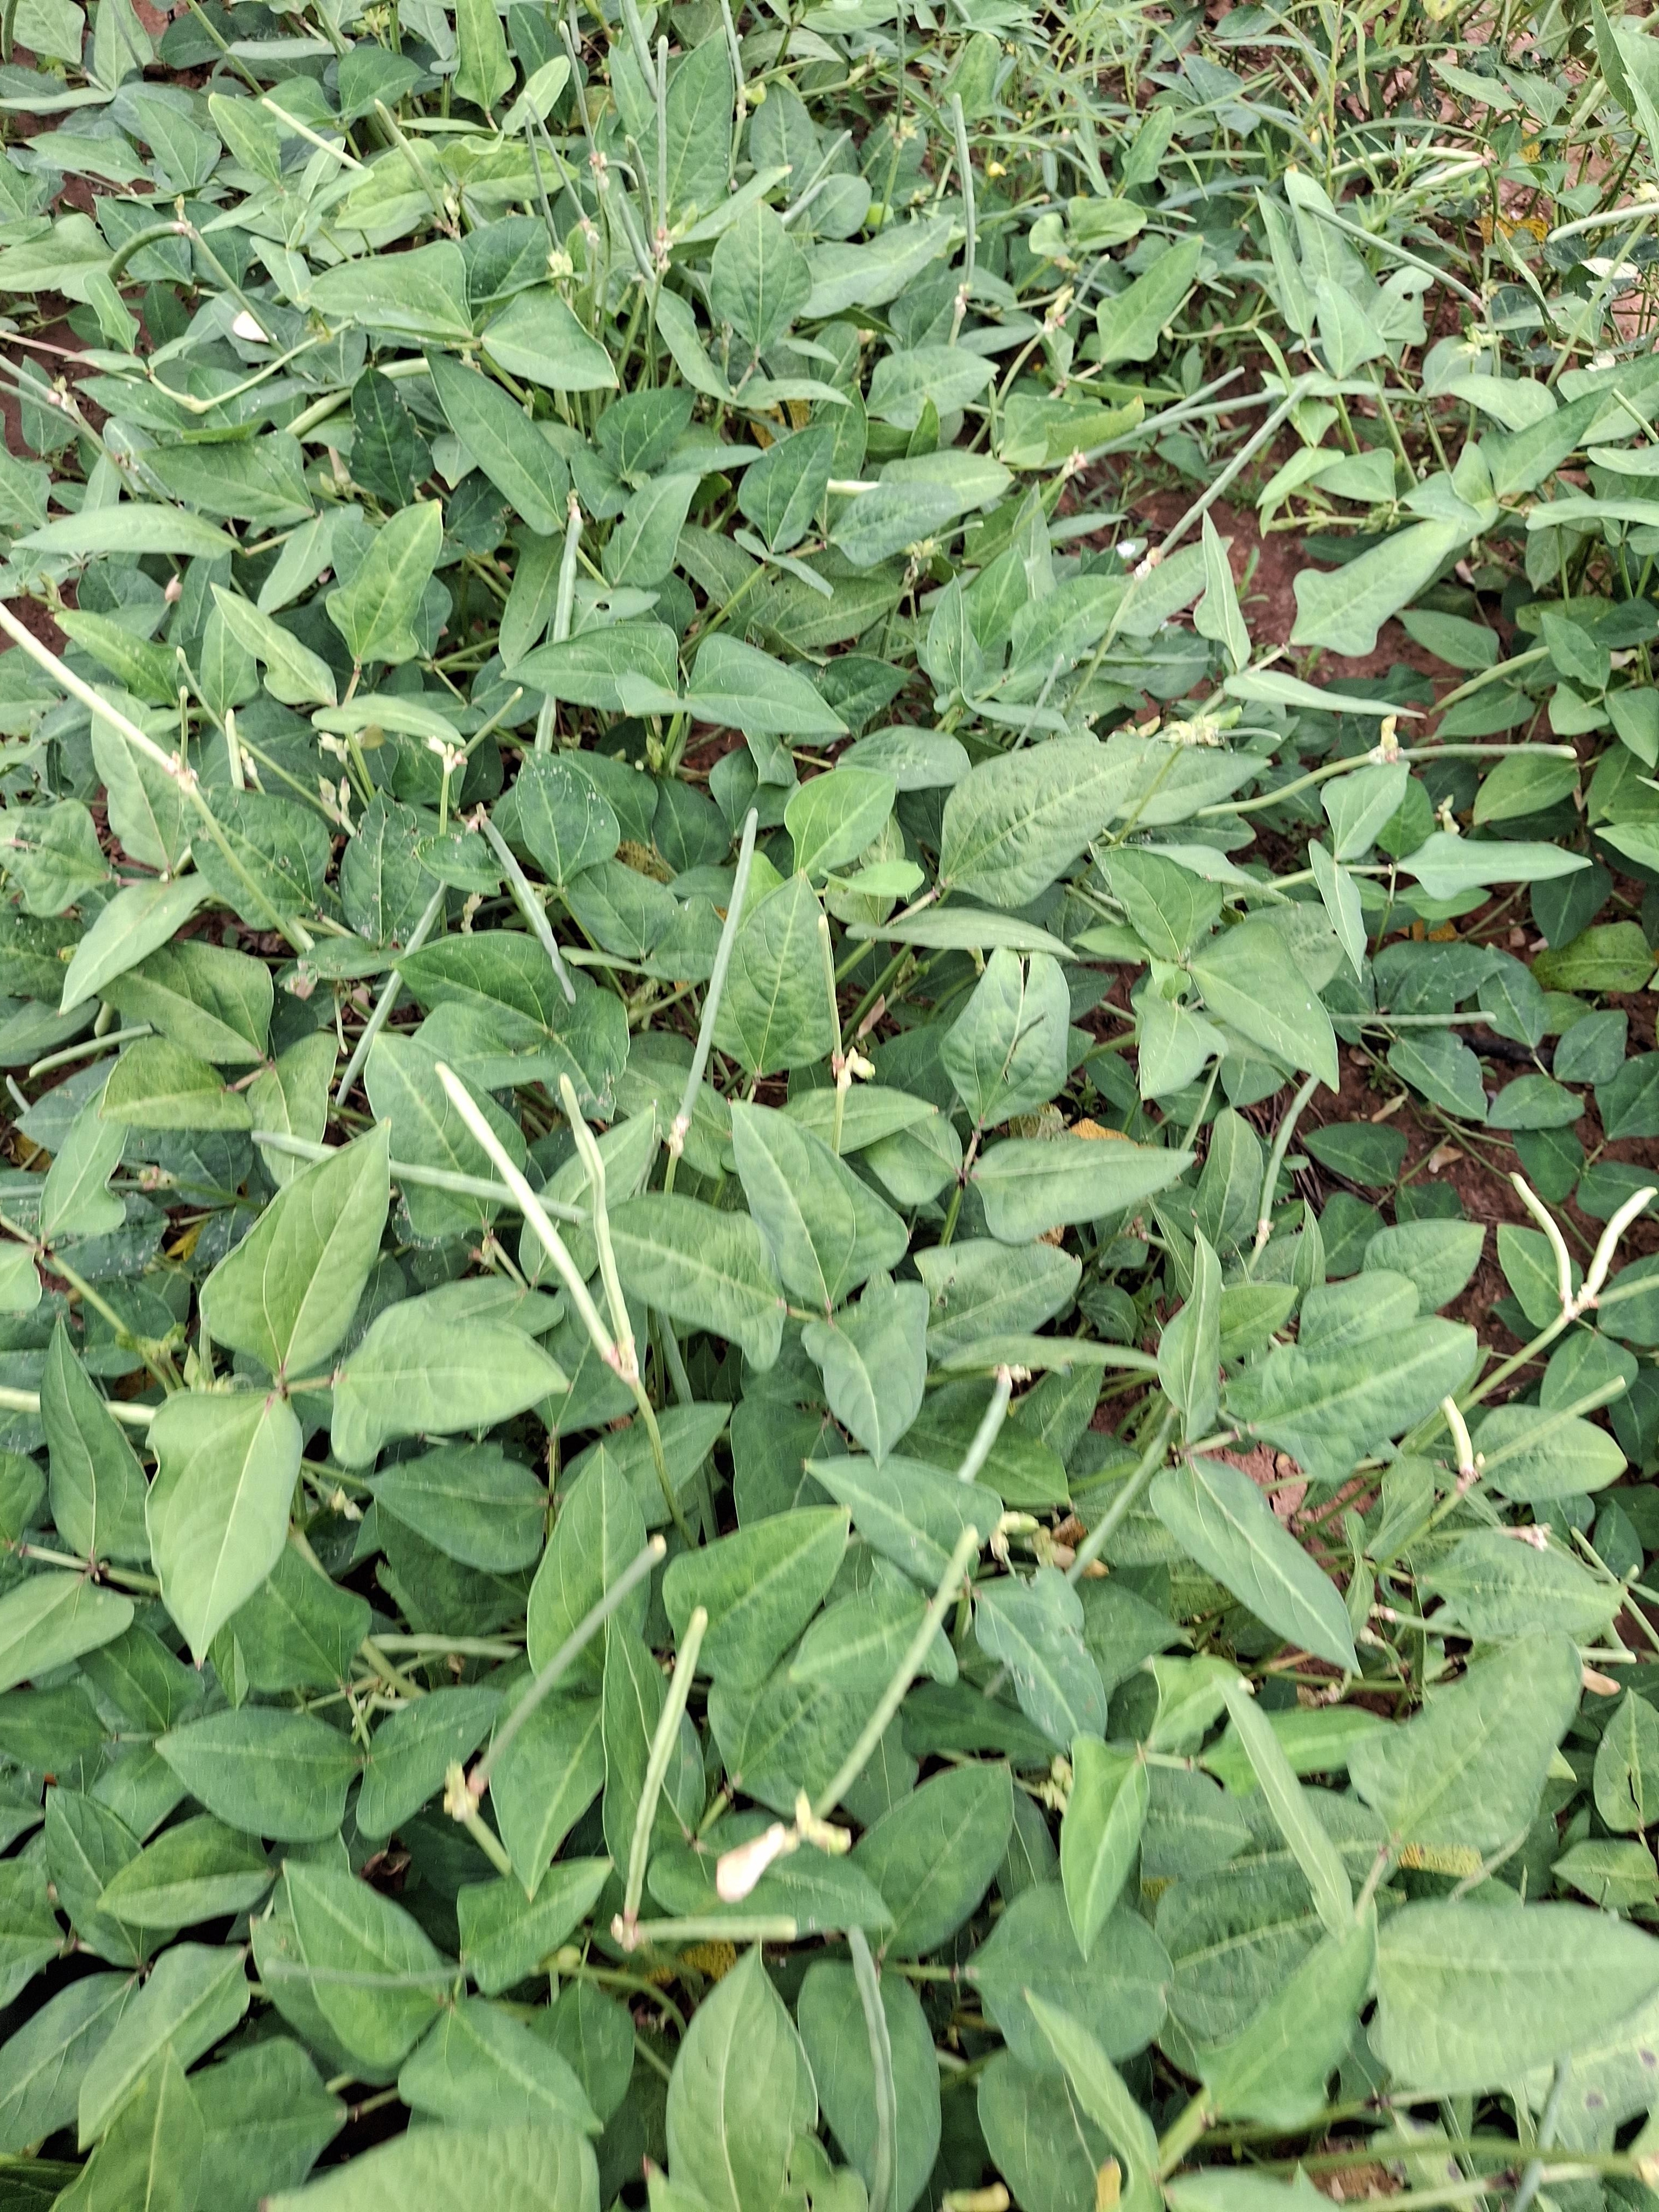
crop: cowpea
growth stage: development pod
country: Nigeria
